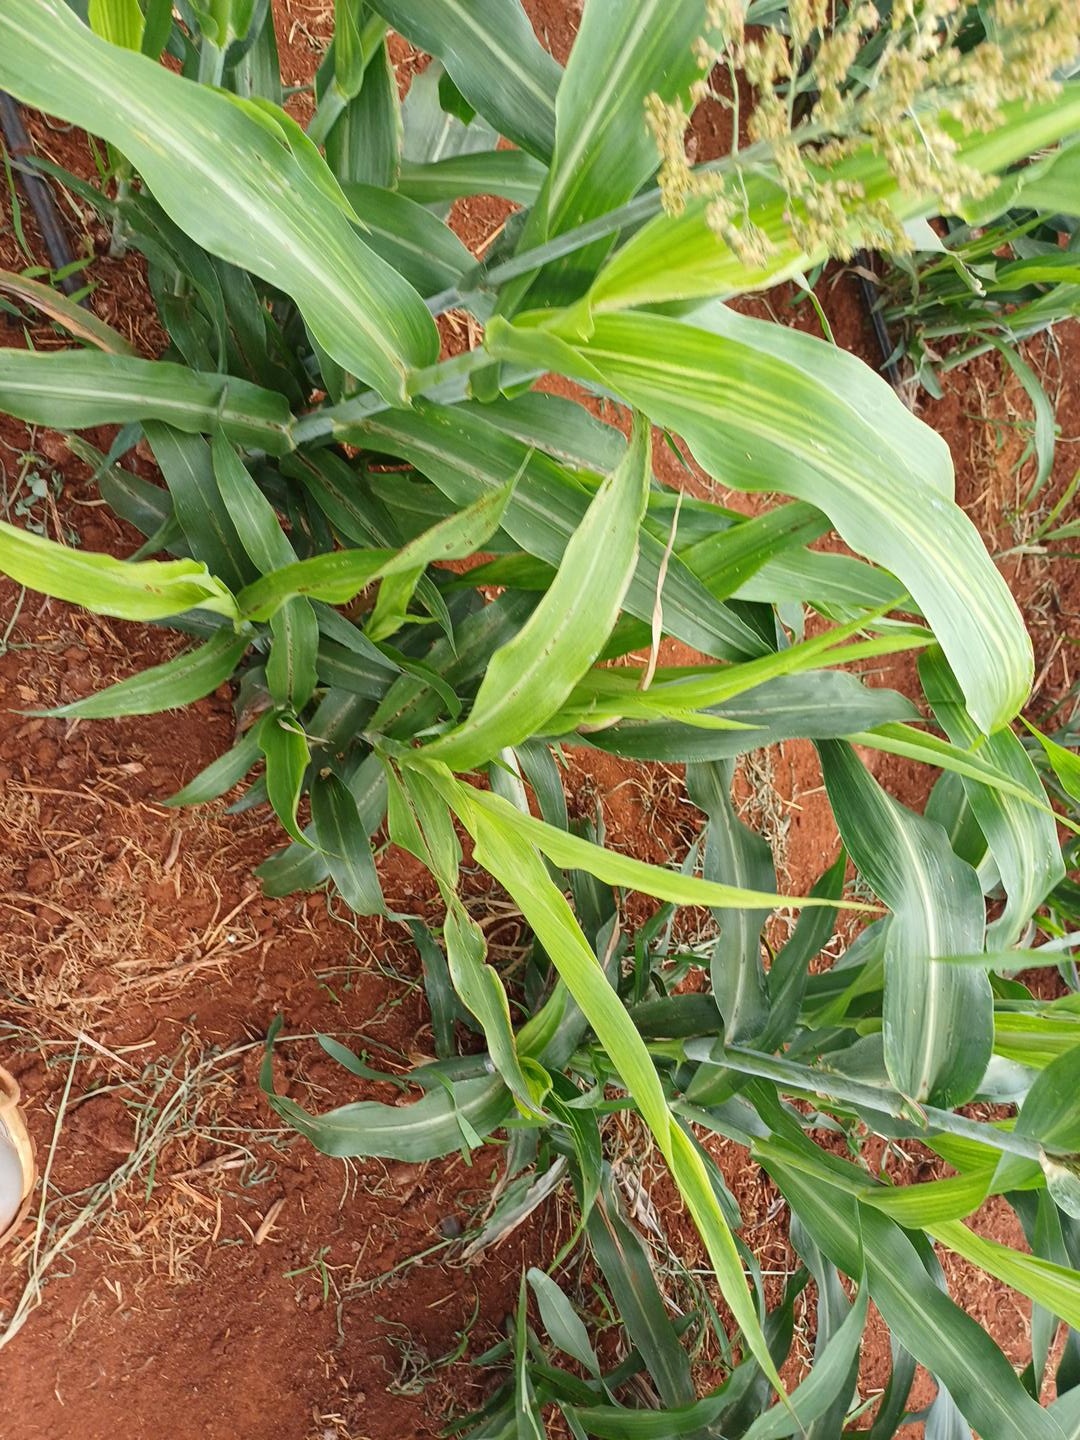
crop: sorghum
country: Kenya
